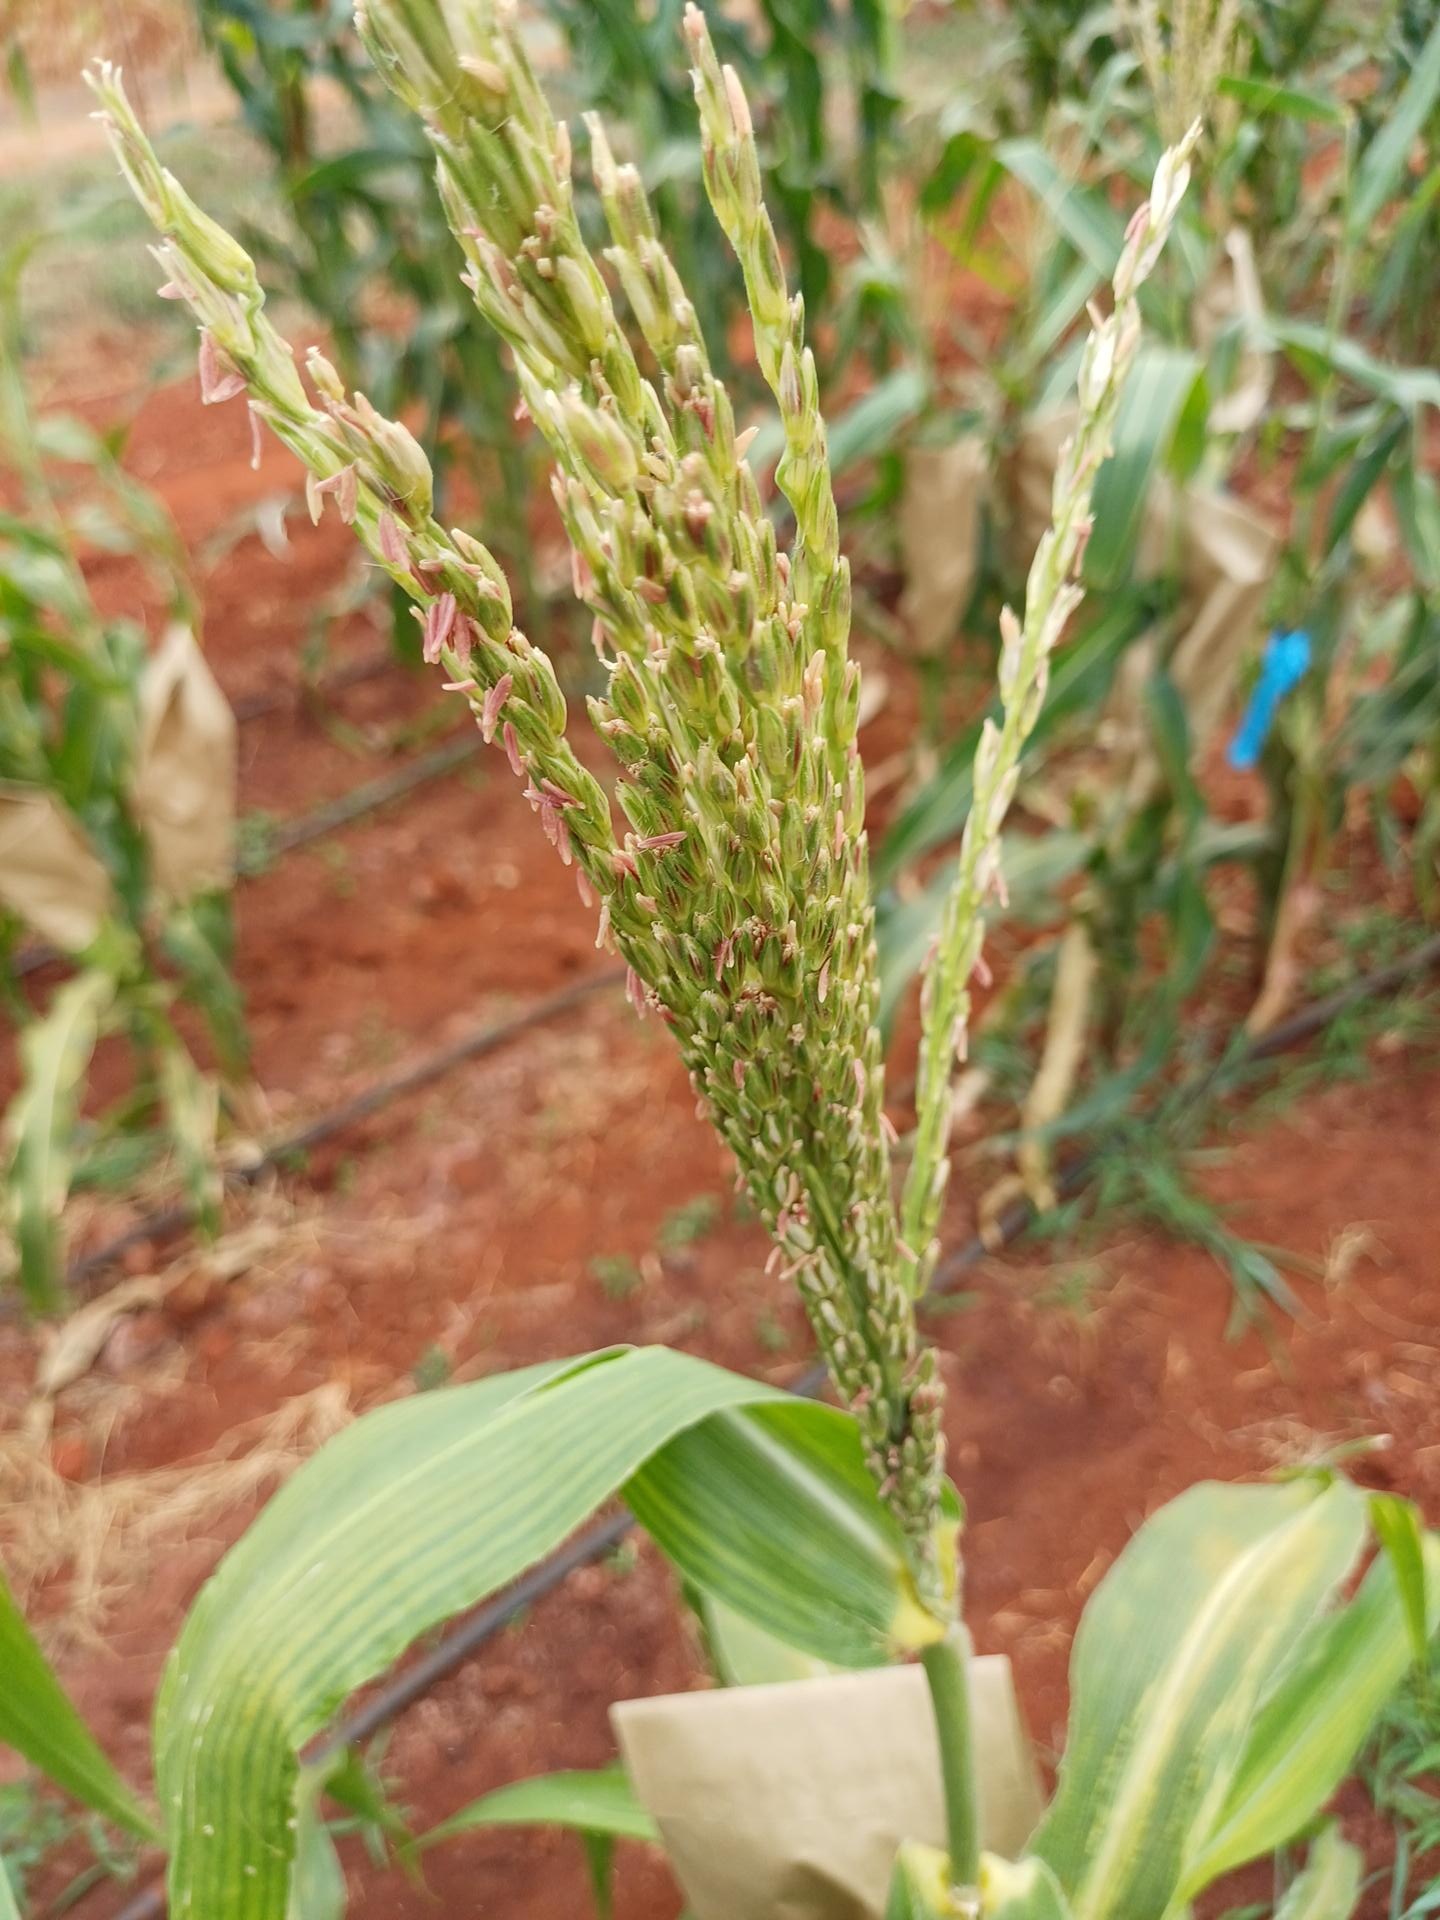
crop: maize
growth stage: flowering
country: Kenya
